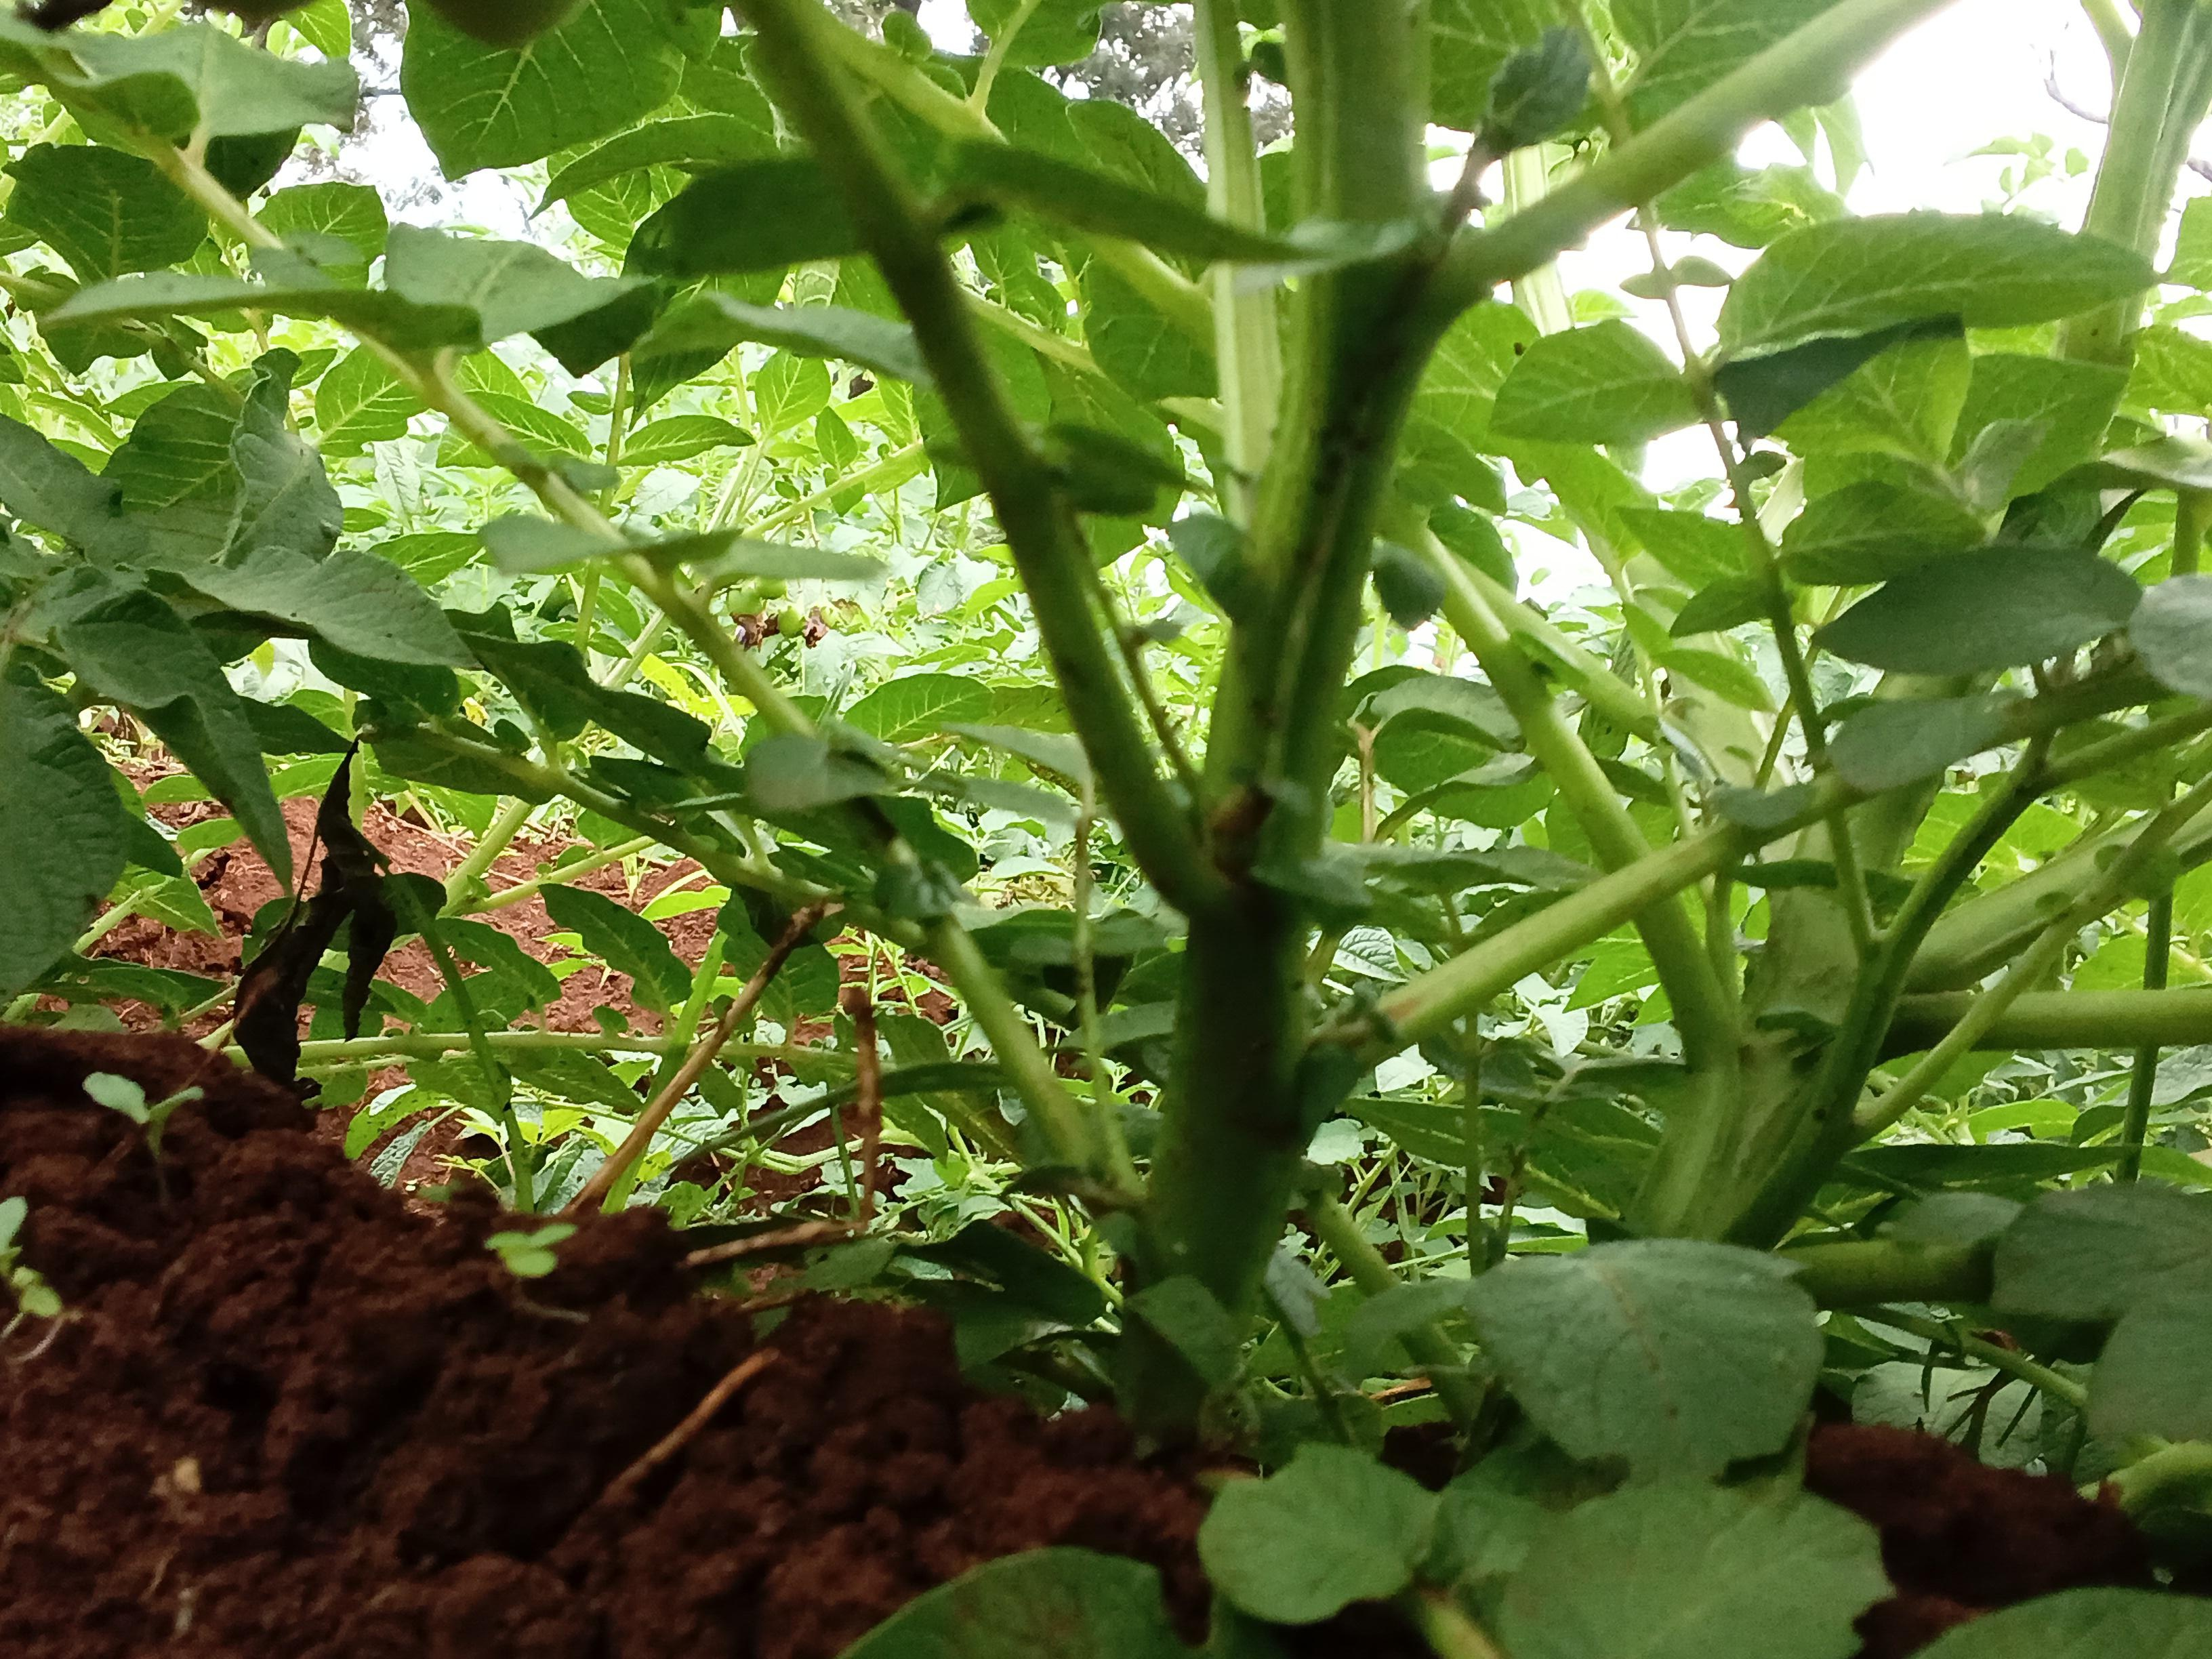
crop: potato
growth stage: flowering
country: Kenya
